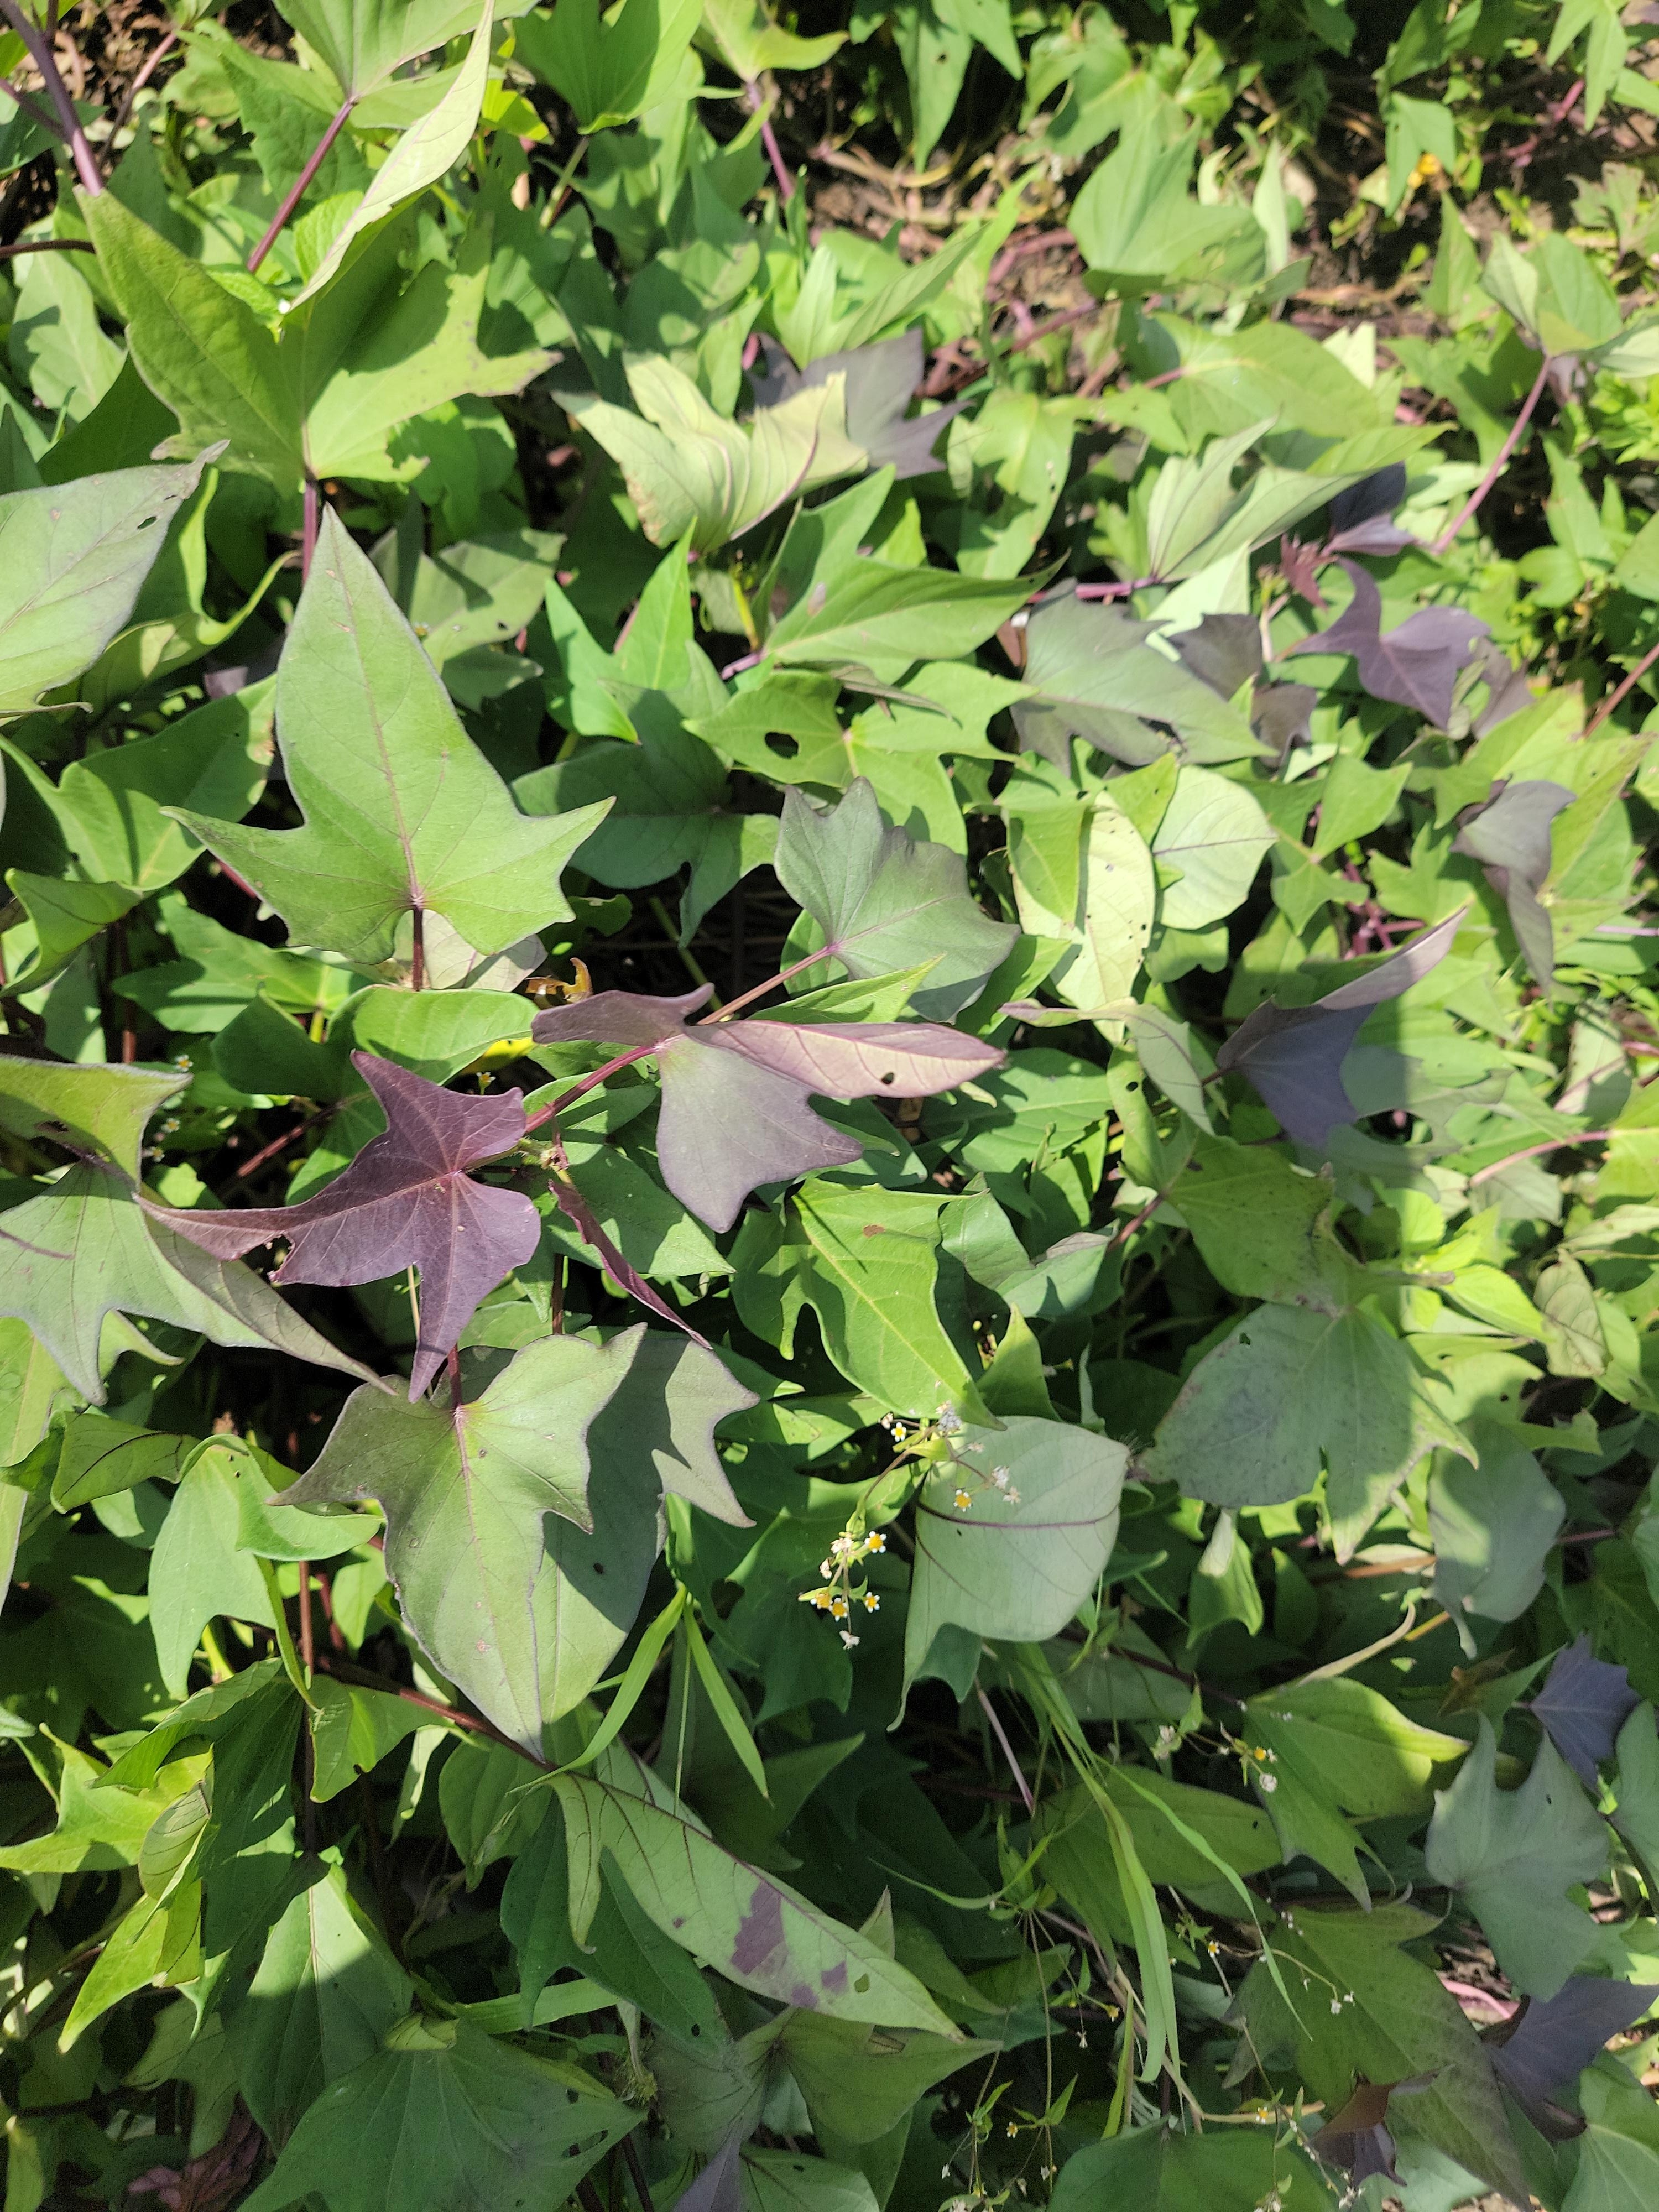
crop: sweet potato
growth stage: vegetative
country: Tanzania
